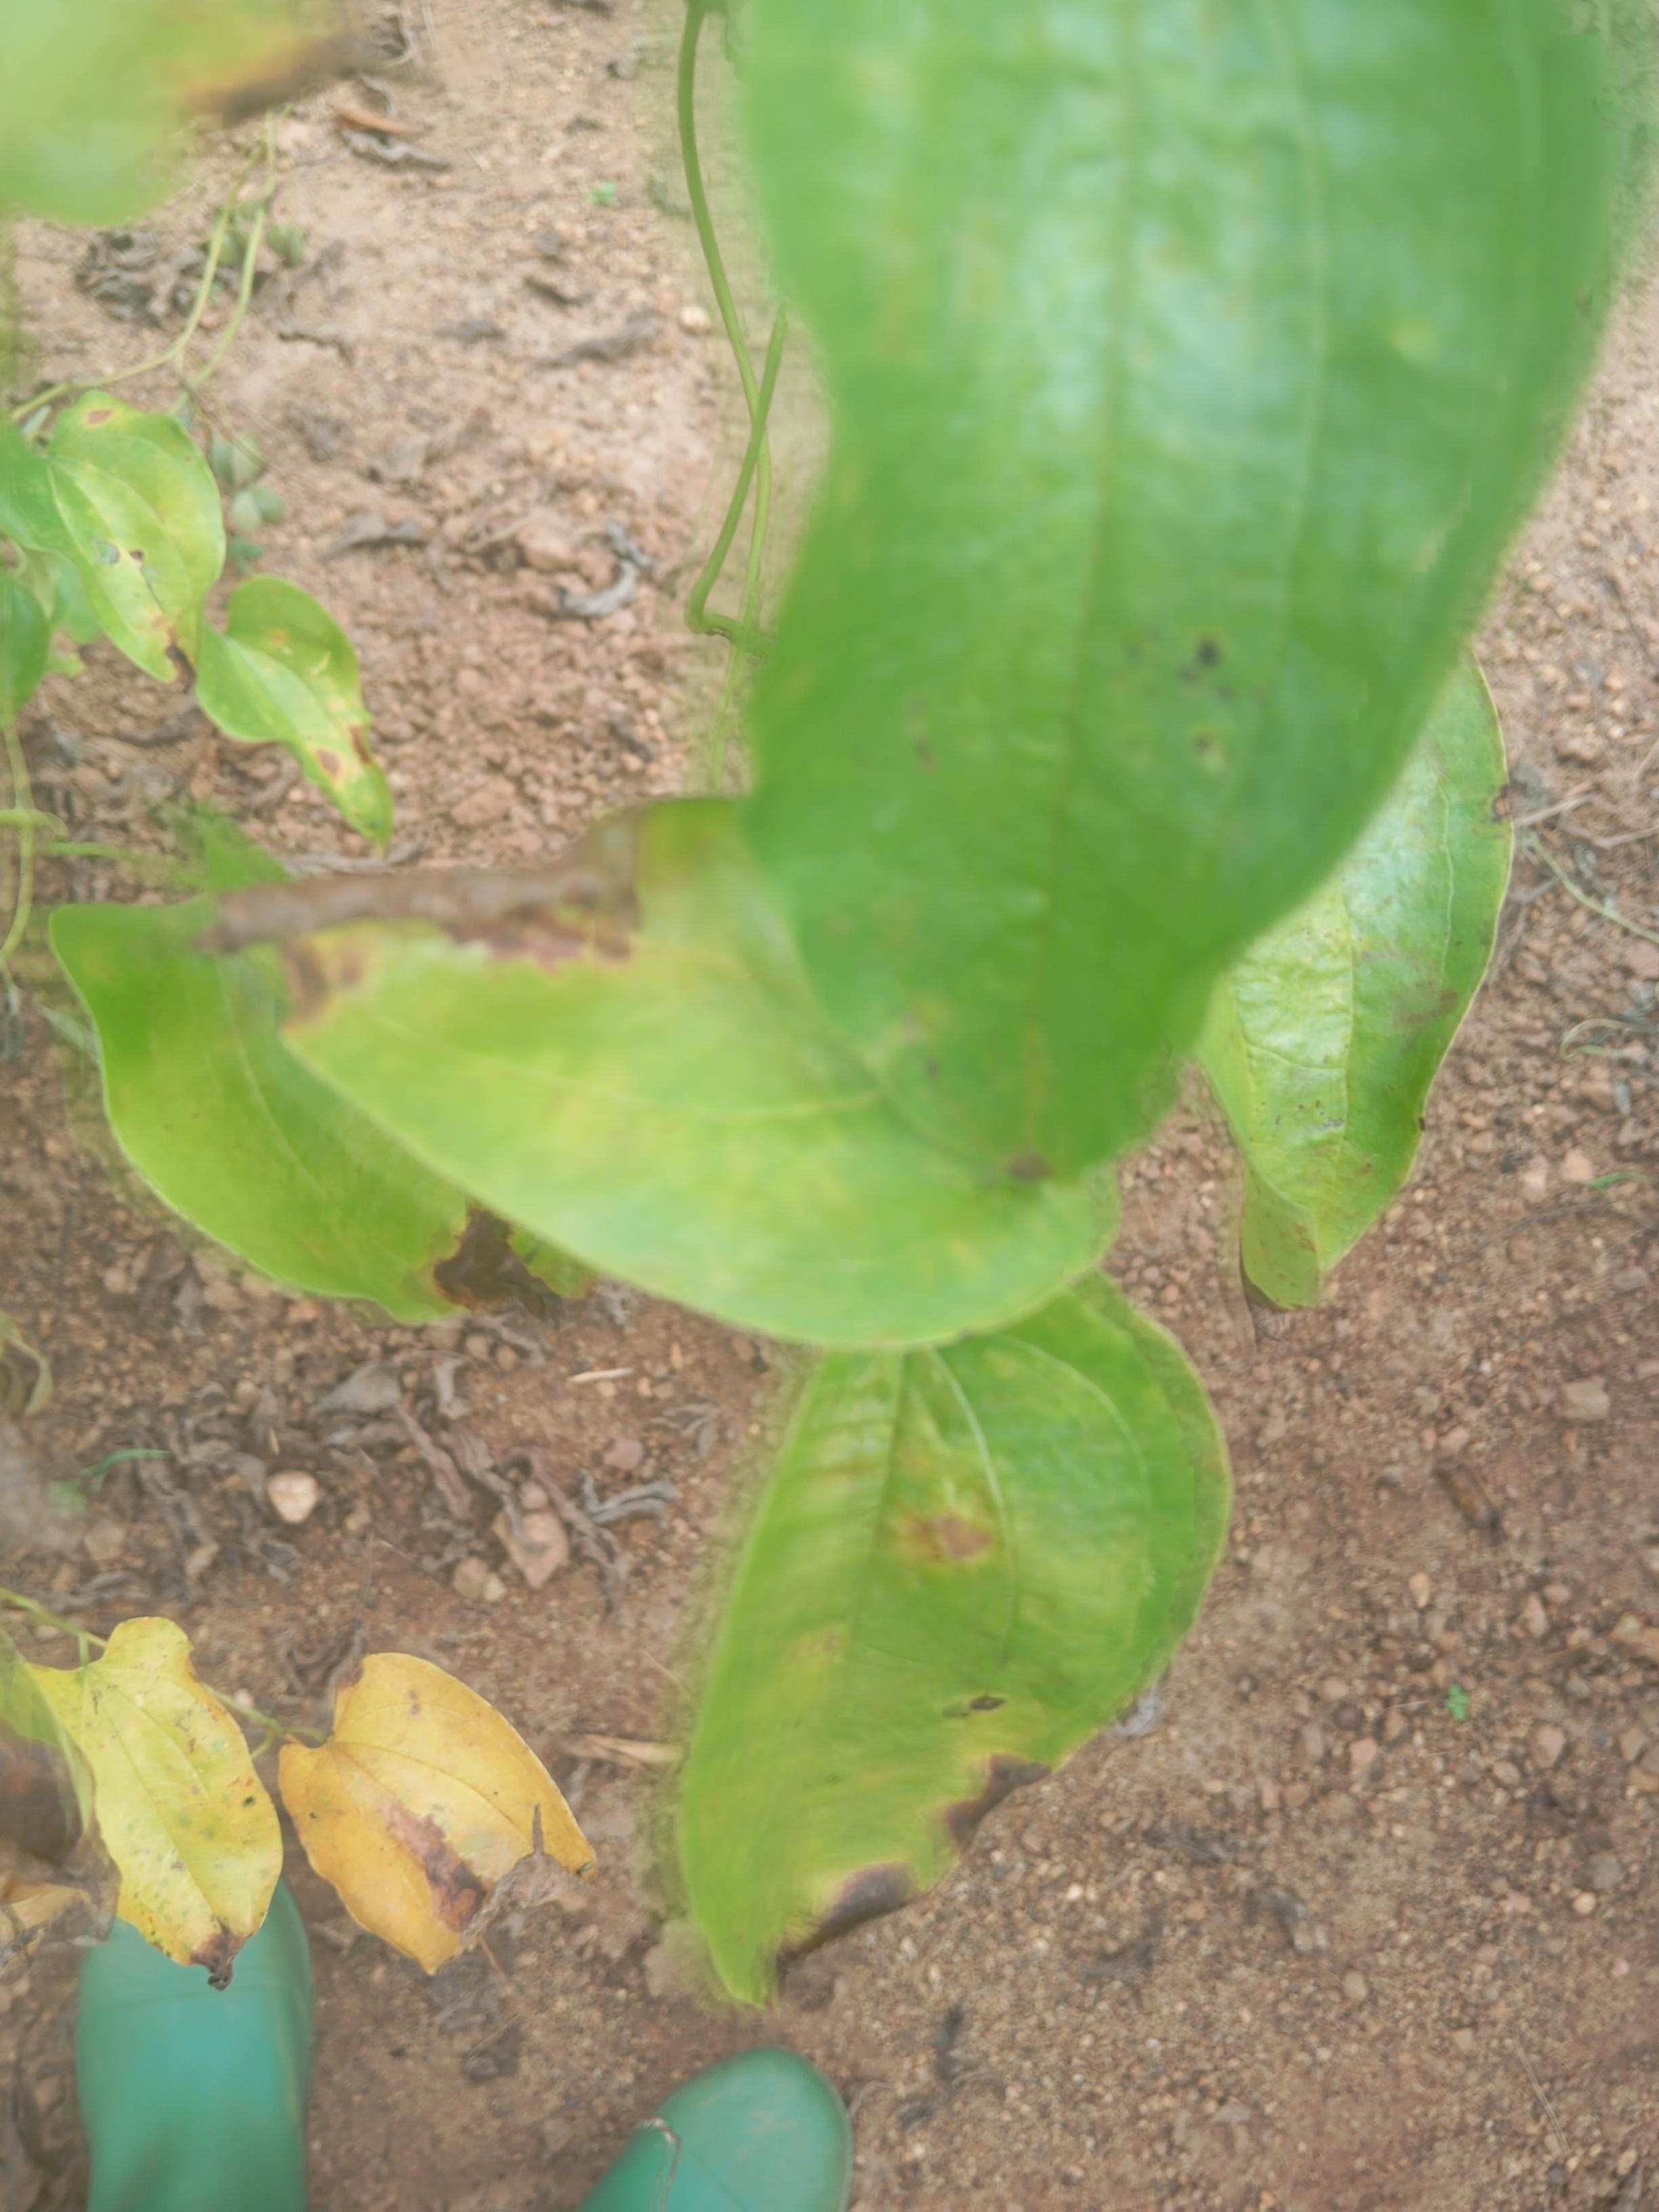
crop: yam
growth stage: maturity
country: Nigeria
